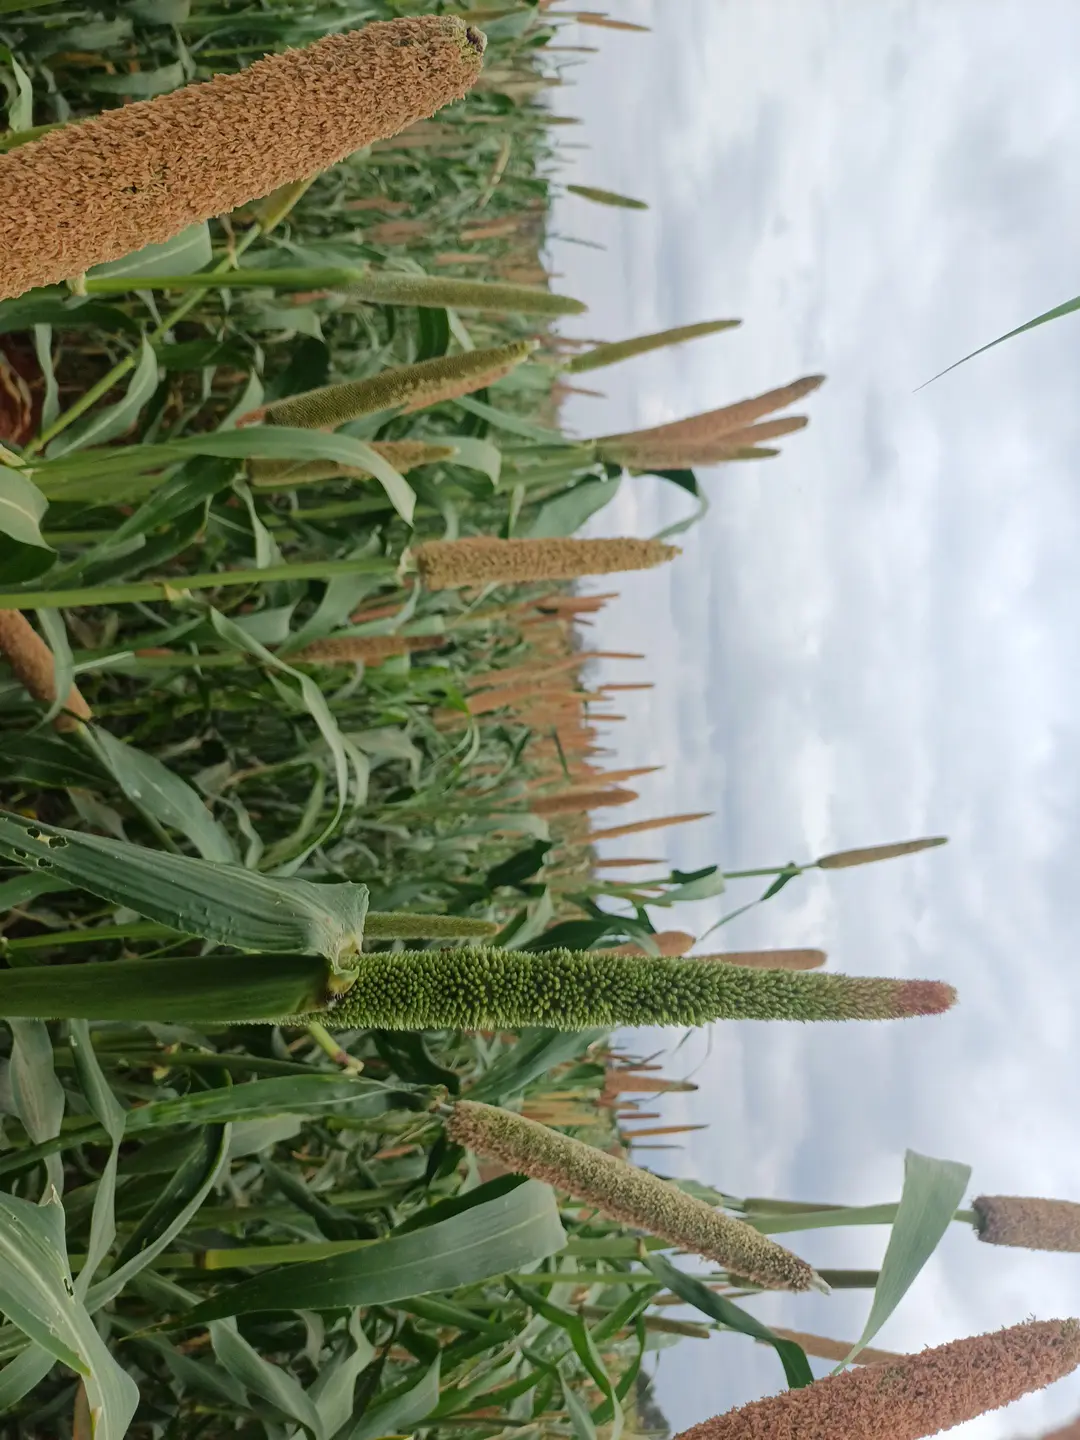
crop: pearl millet
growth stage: filling grain
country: Kenya
